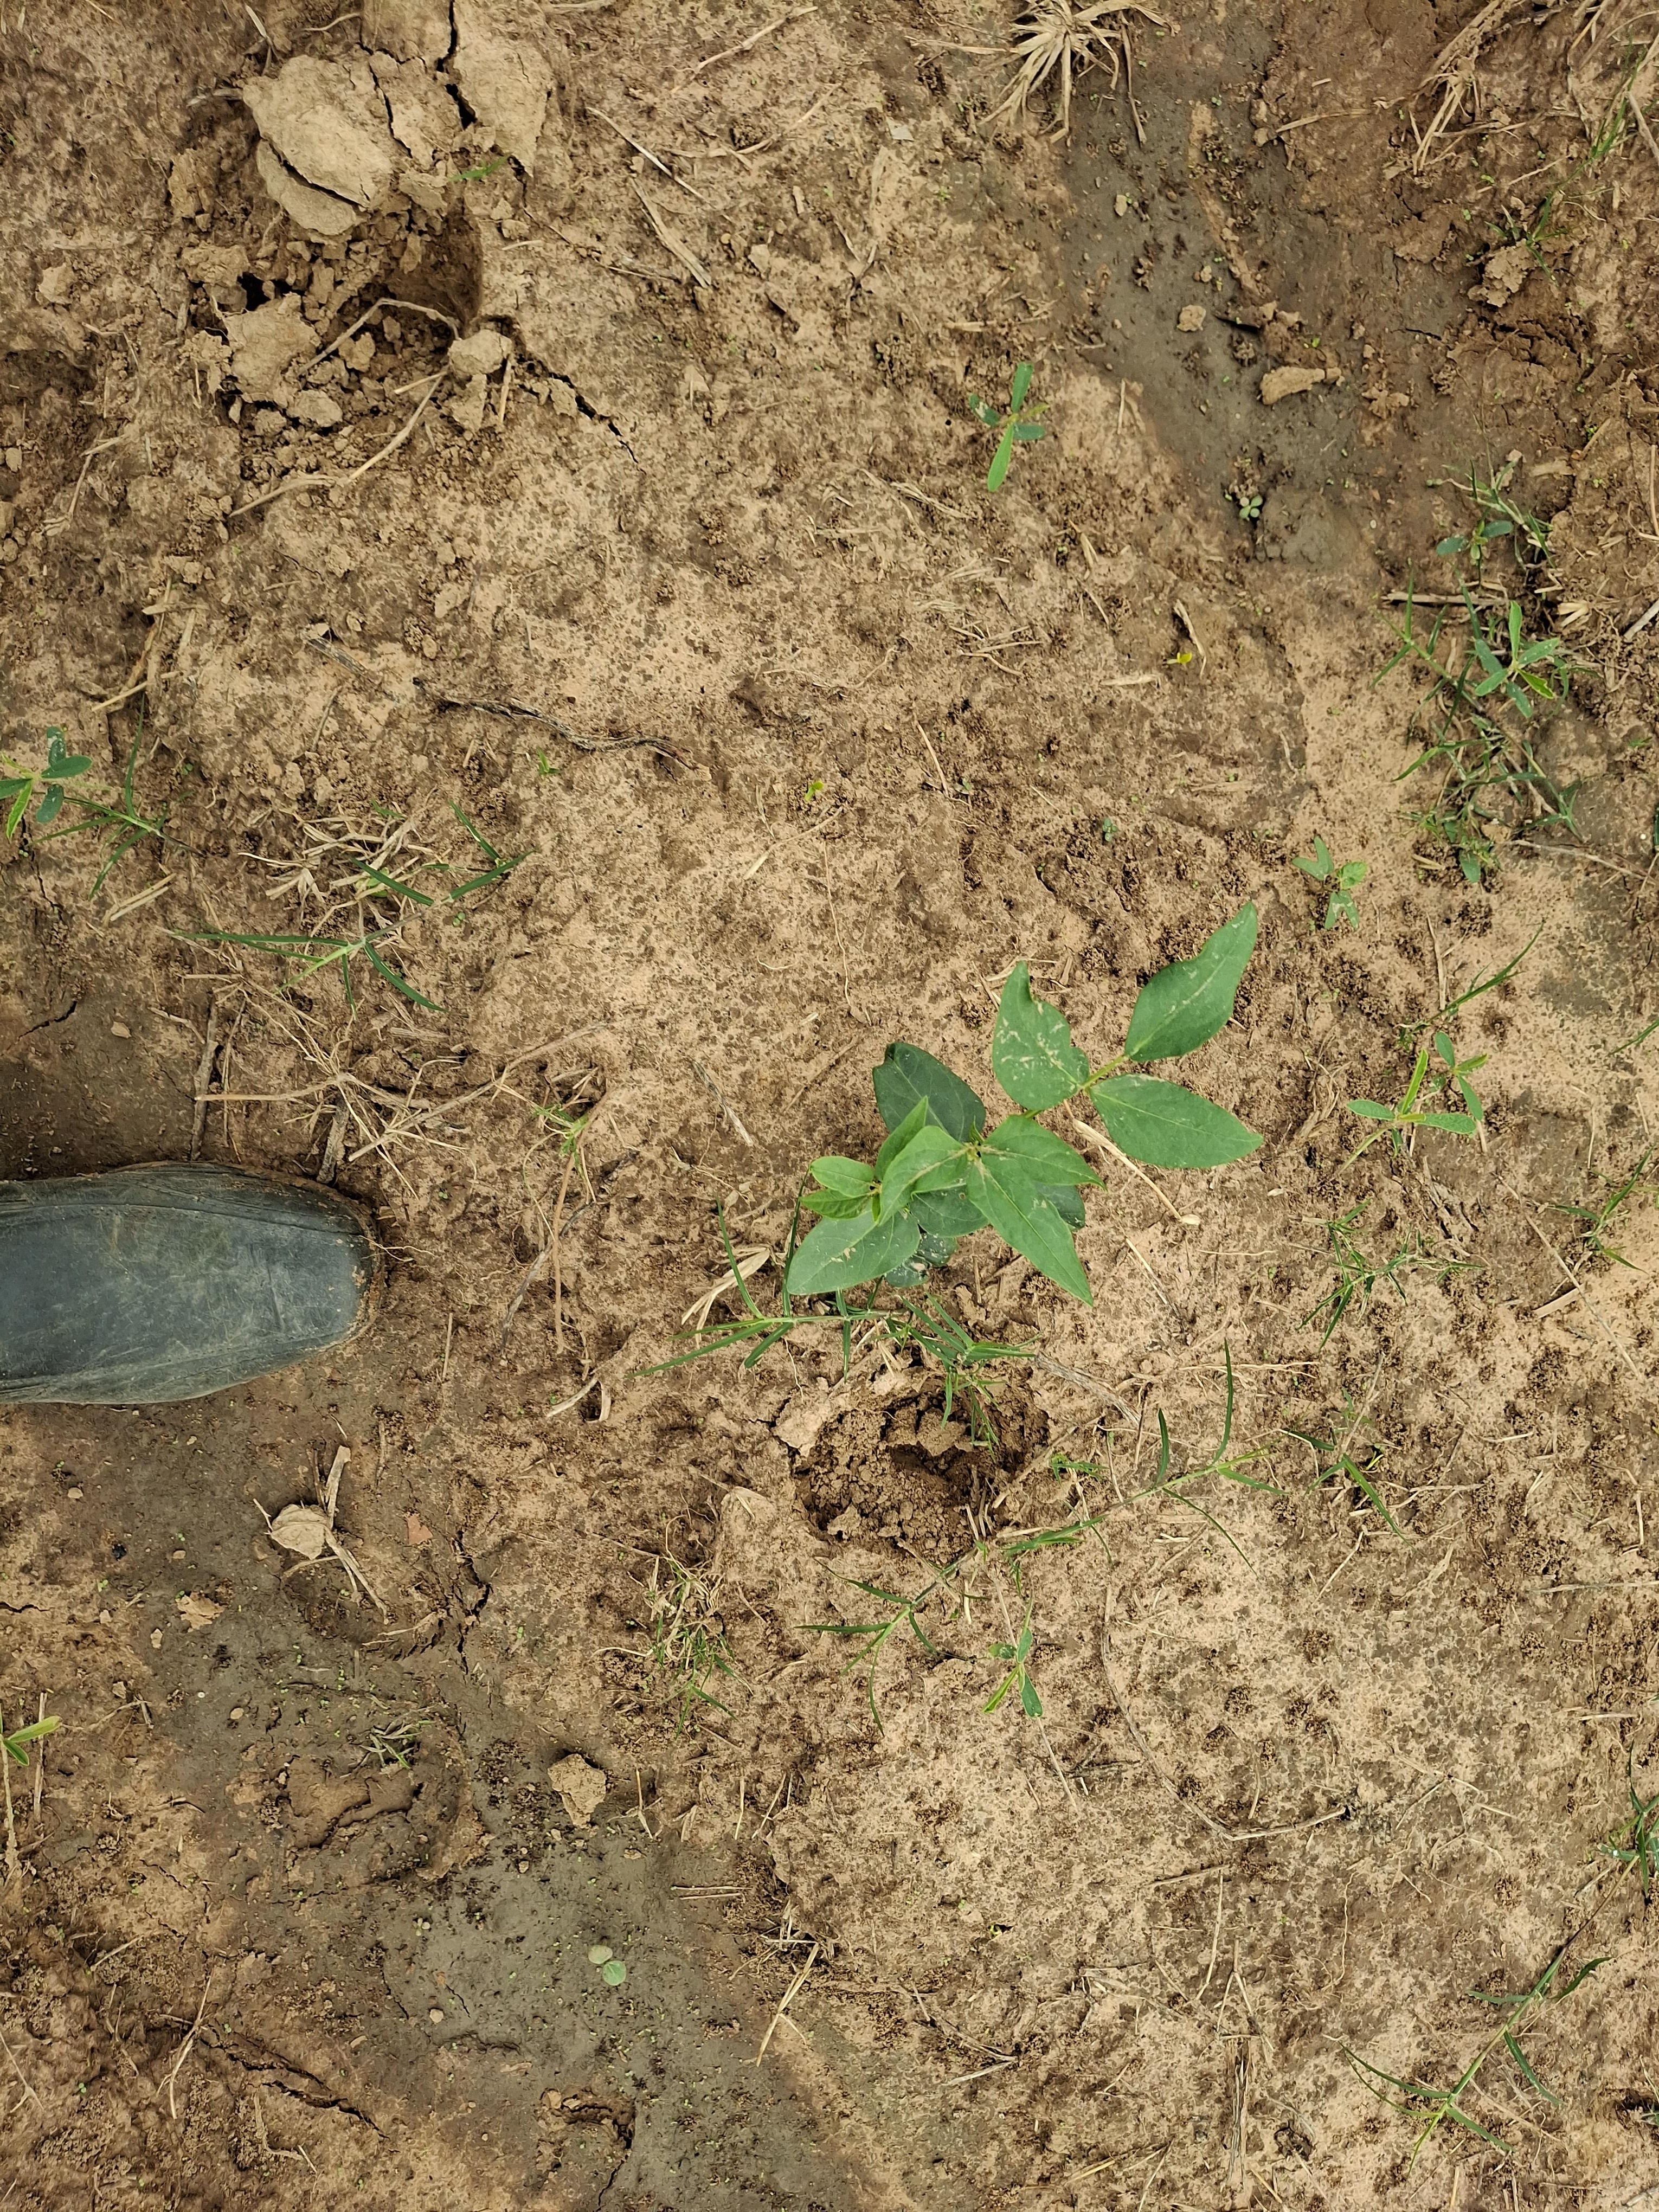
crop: cowpea
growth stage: emergence
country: Nigeria
